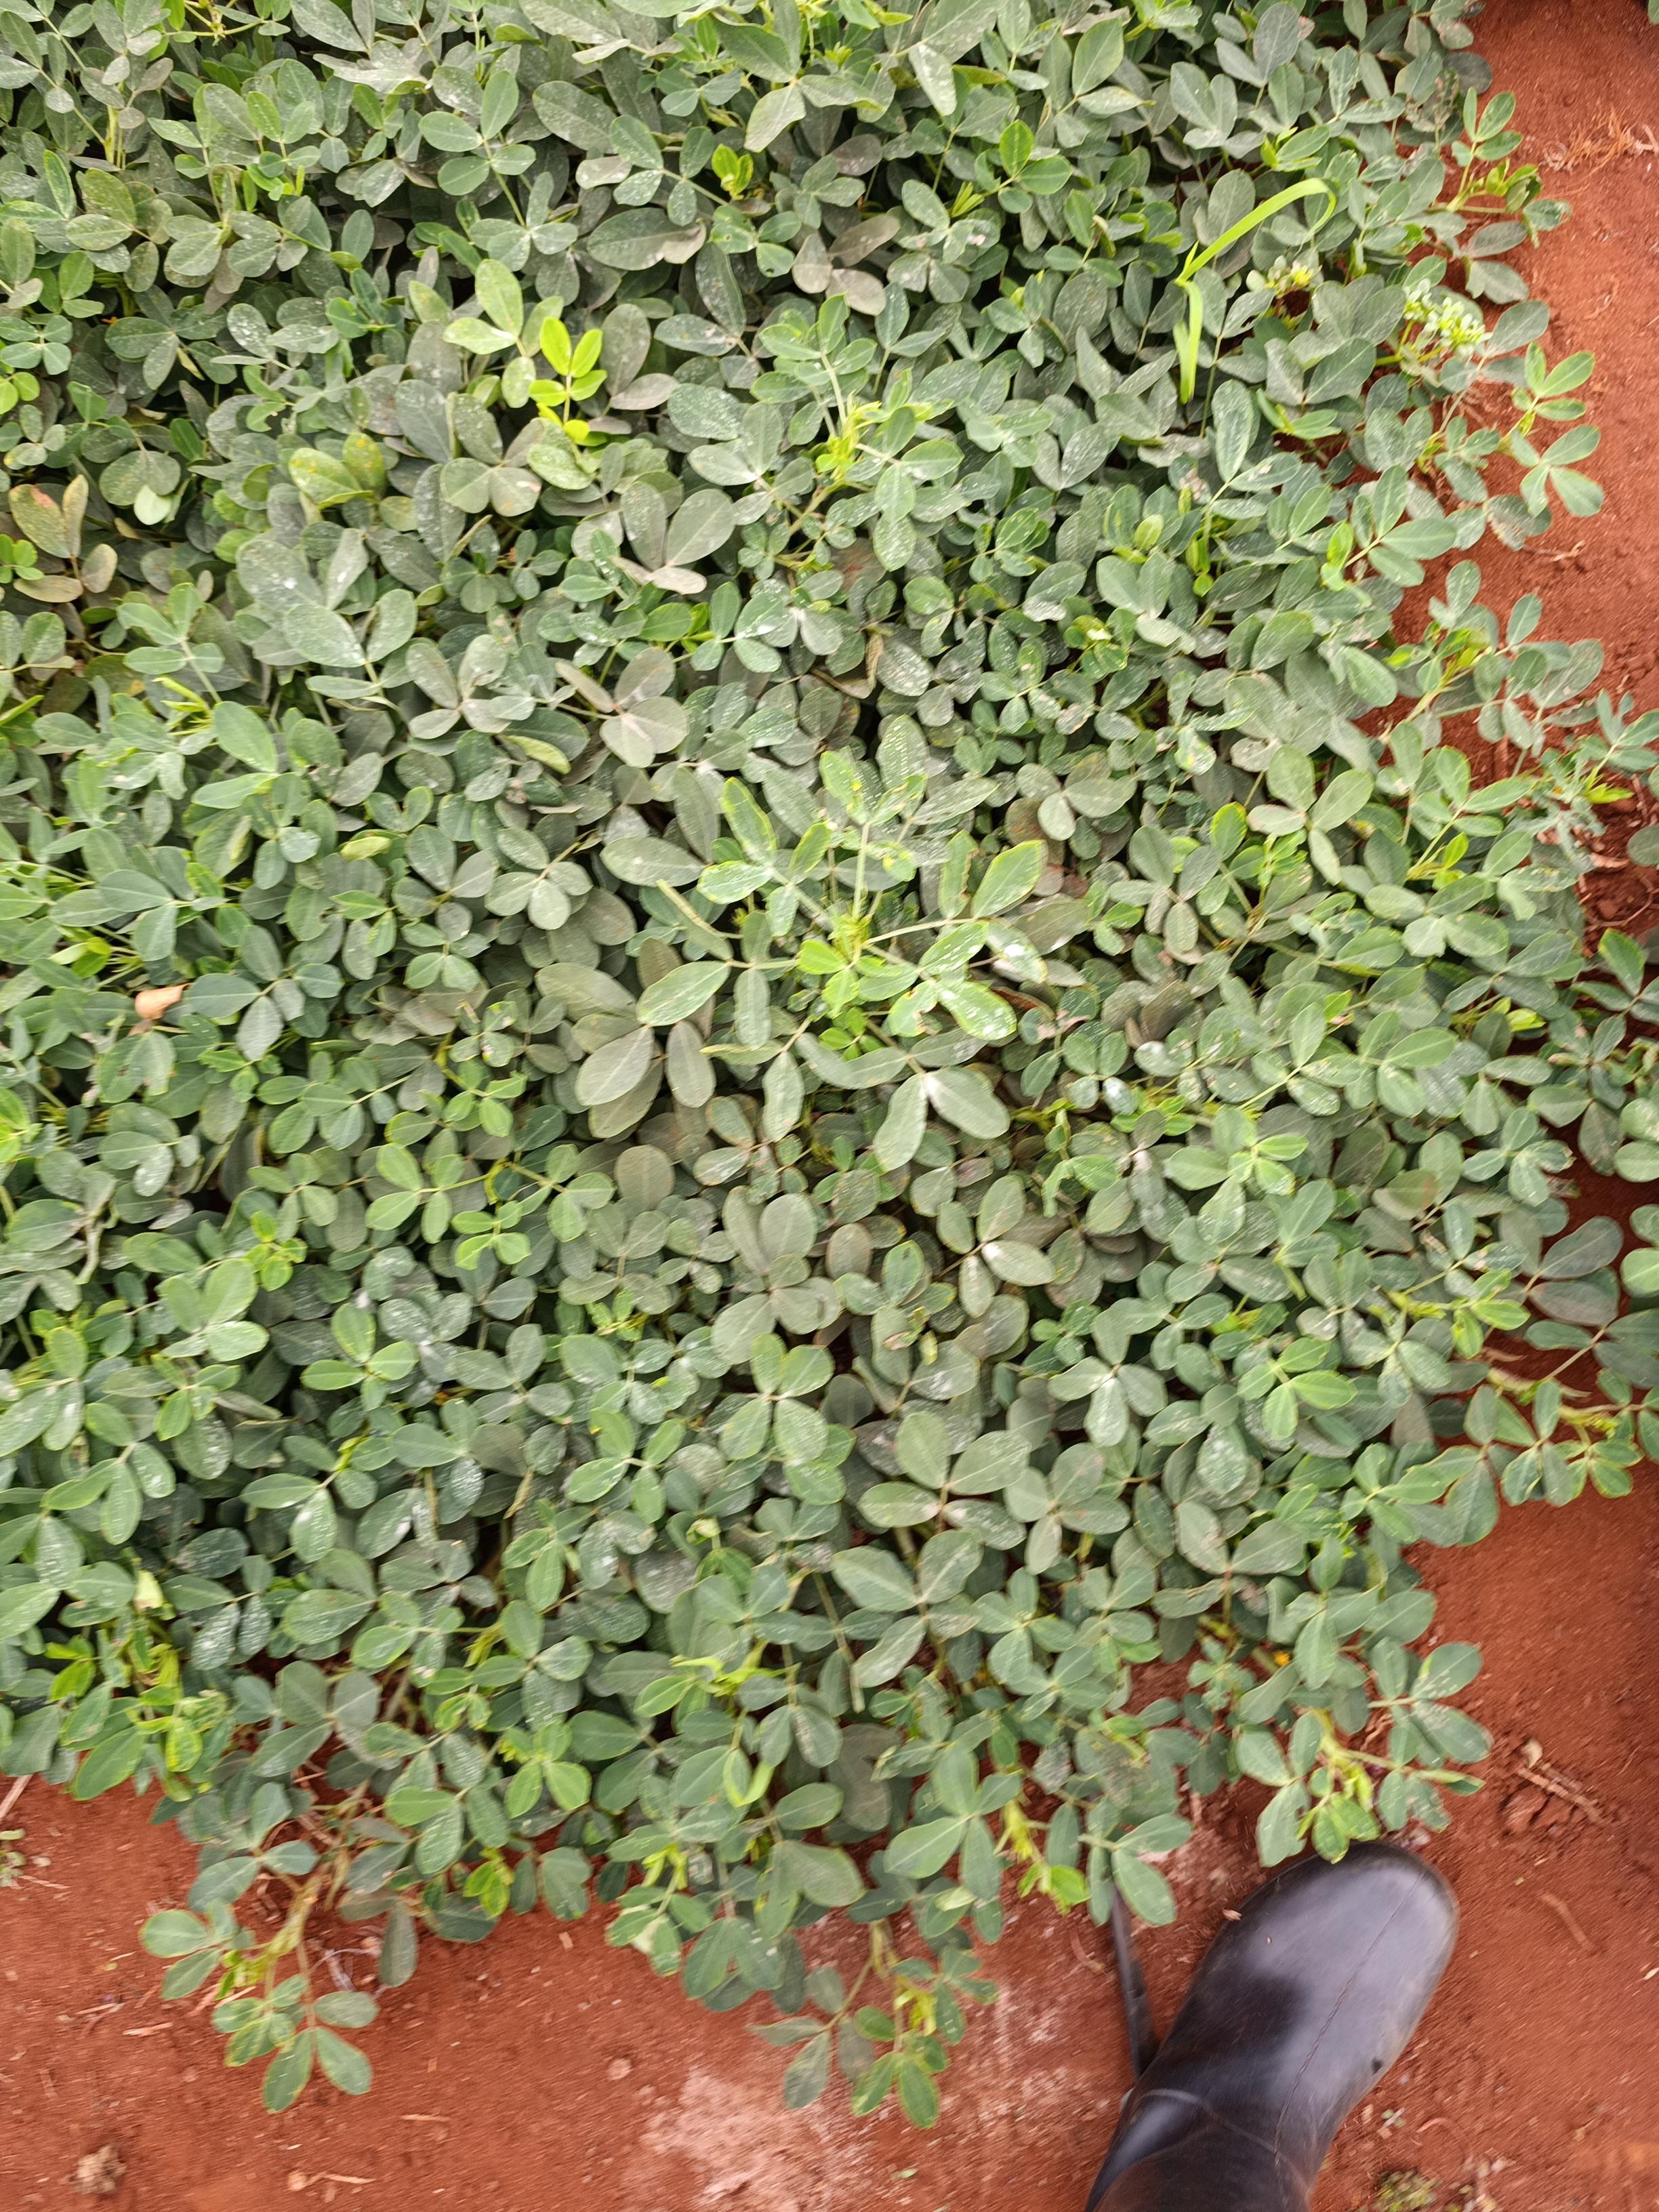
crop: groundnut
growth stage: pegging
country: Kenya
